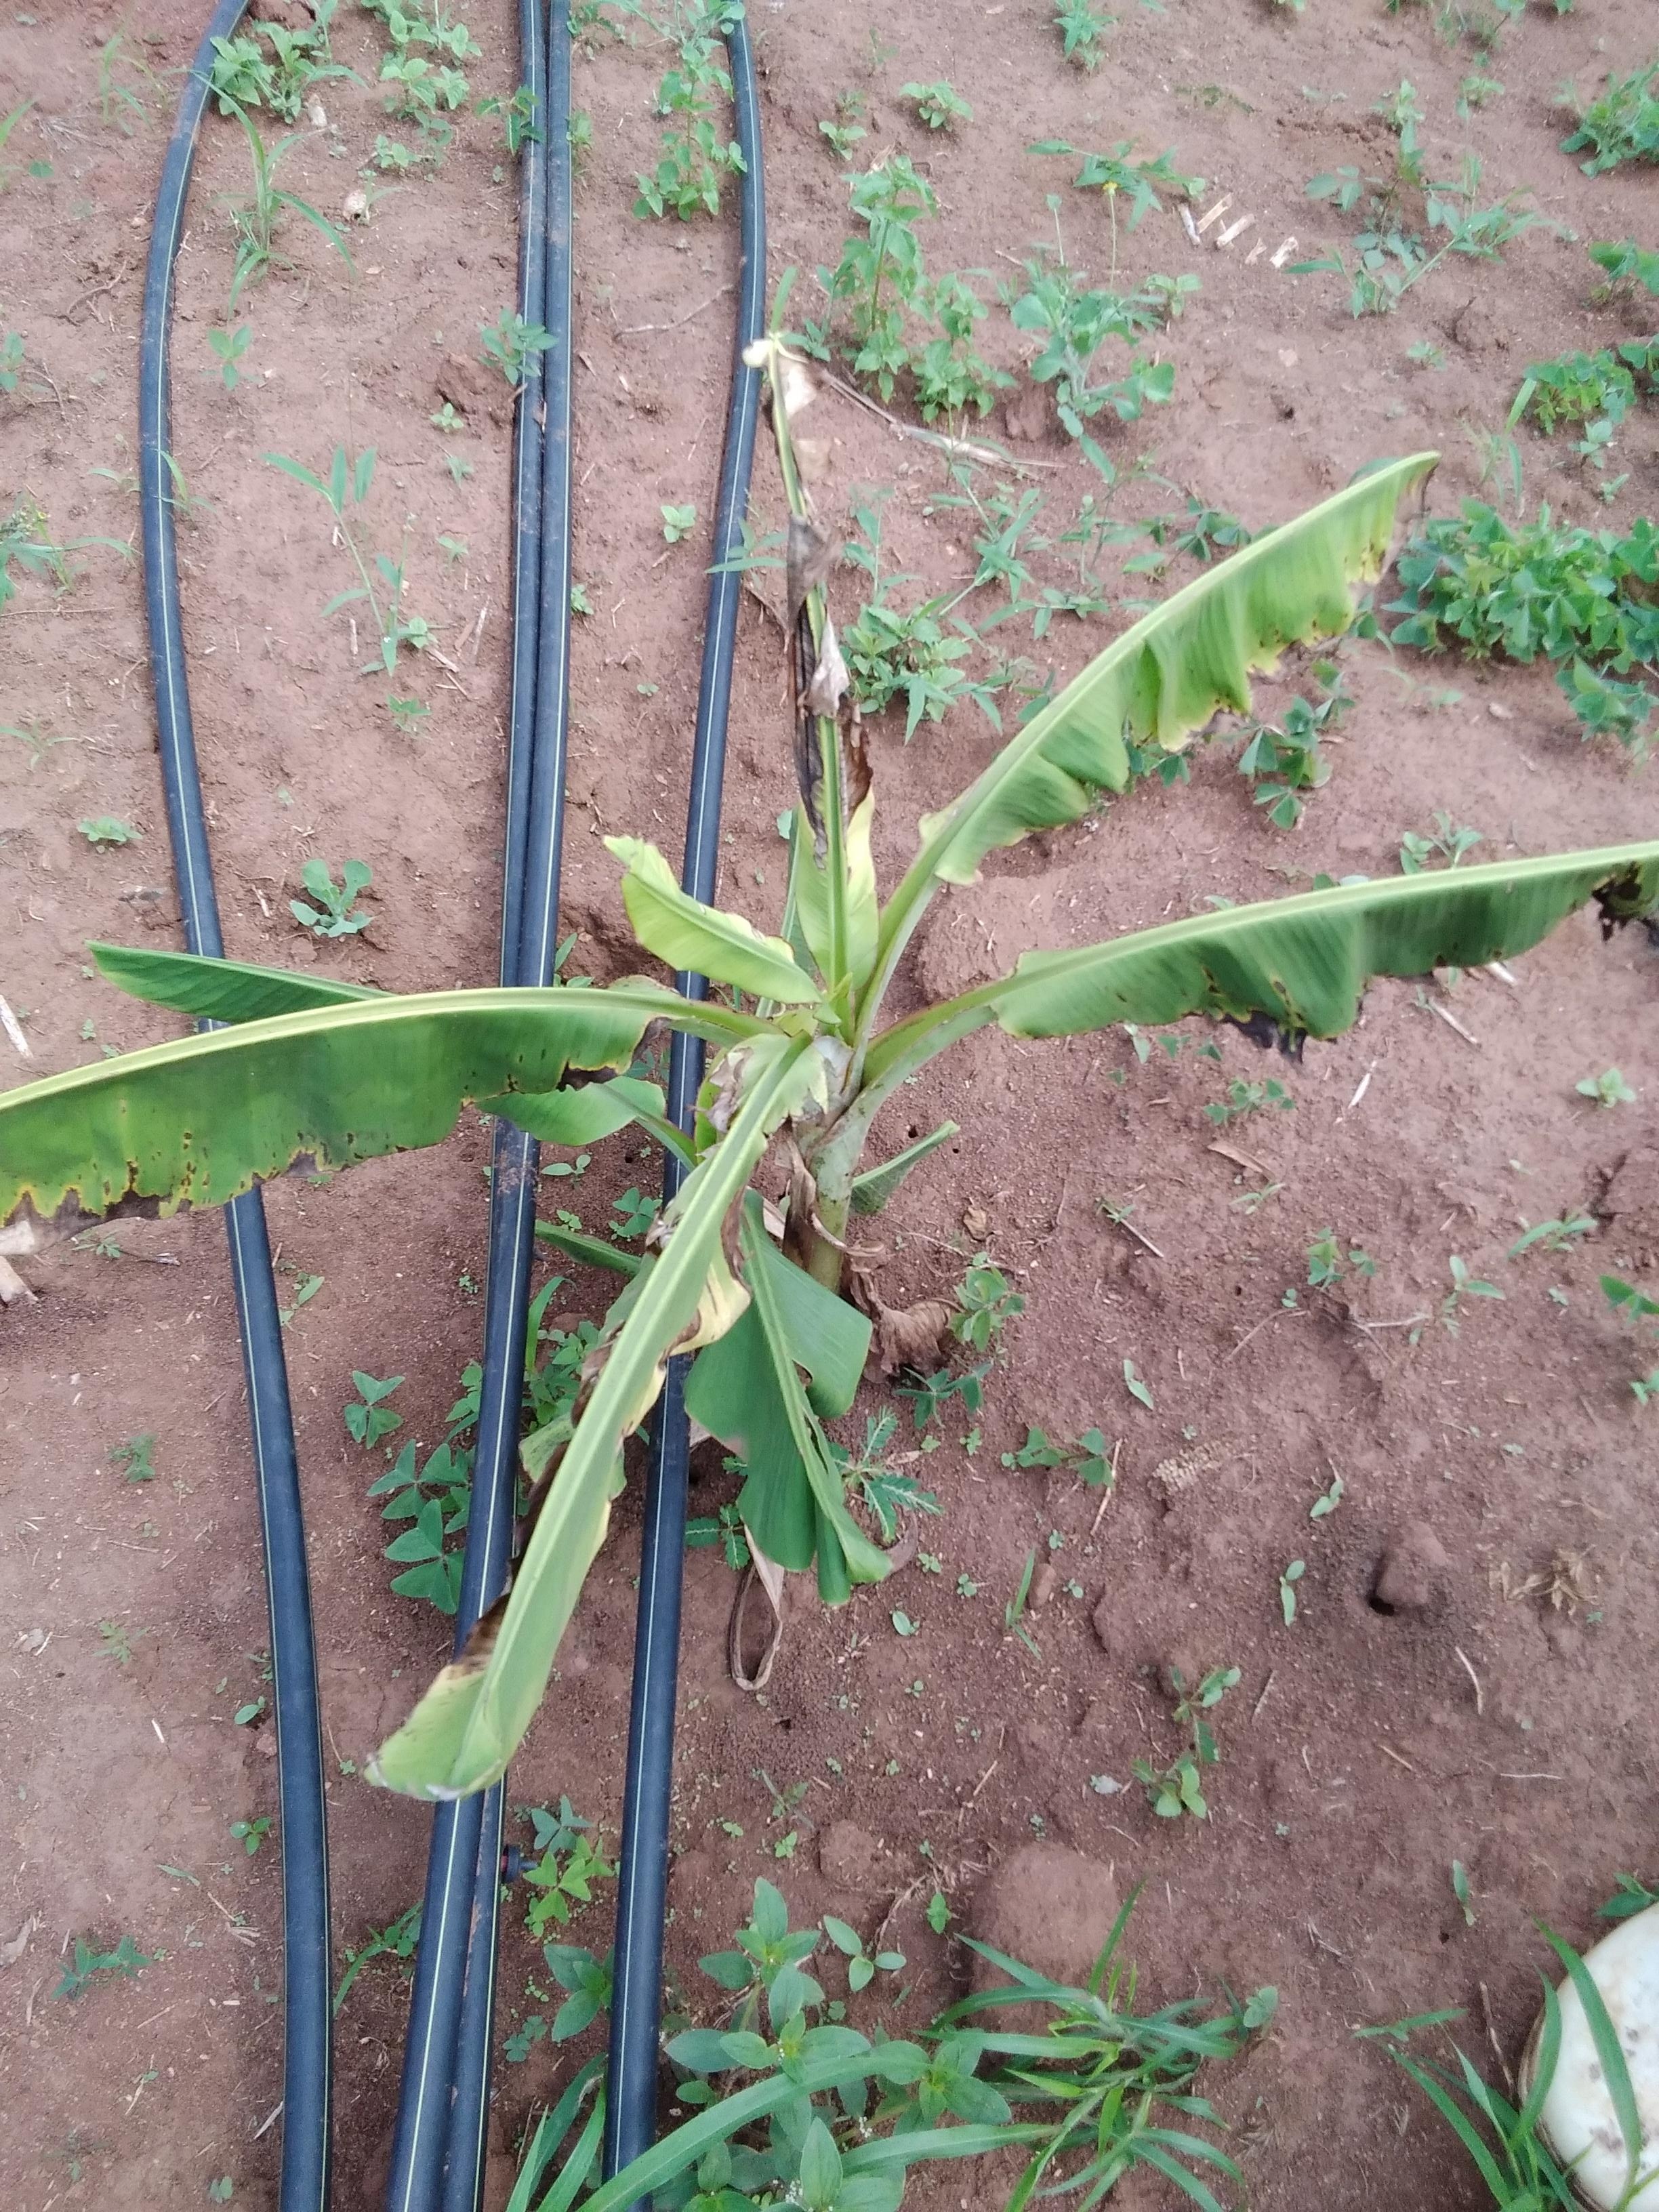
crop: banana
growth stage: vegetative
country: Uganda
